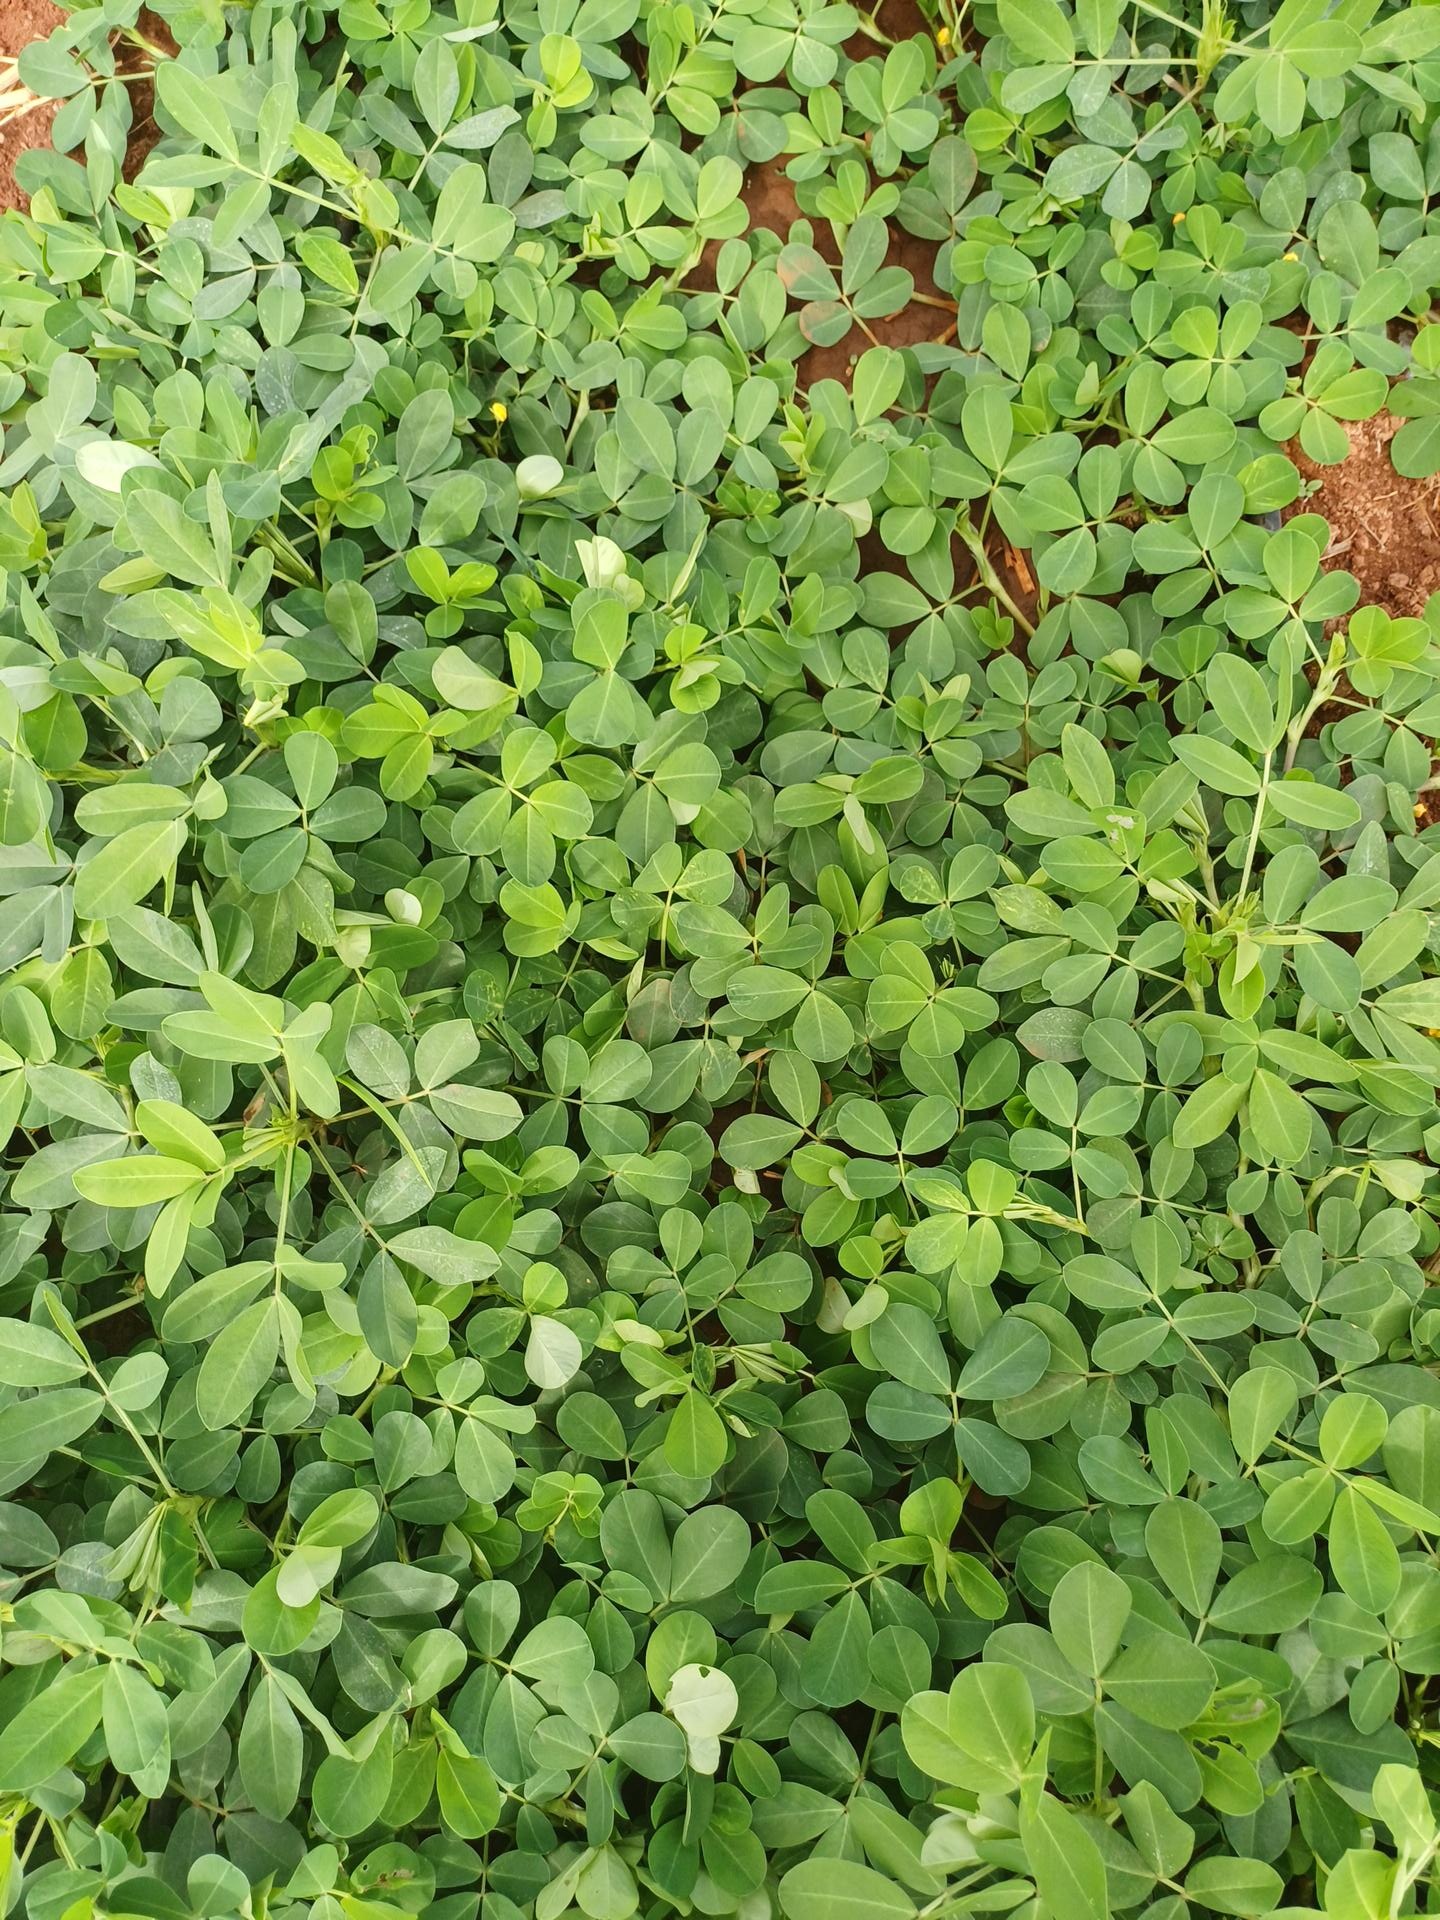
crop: groundnut
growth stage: flowering
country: Kenya
